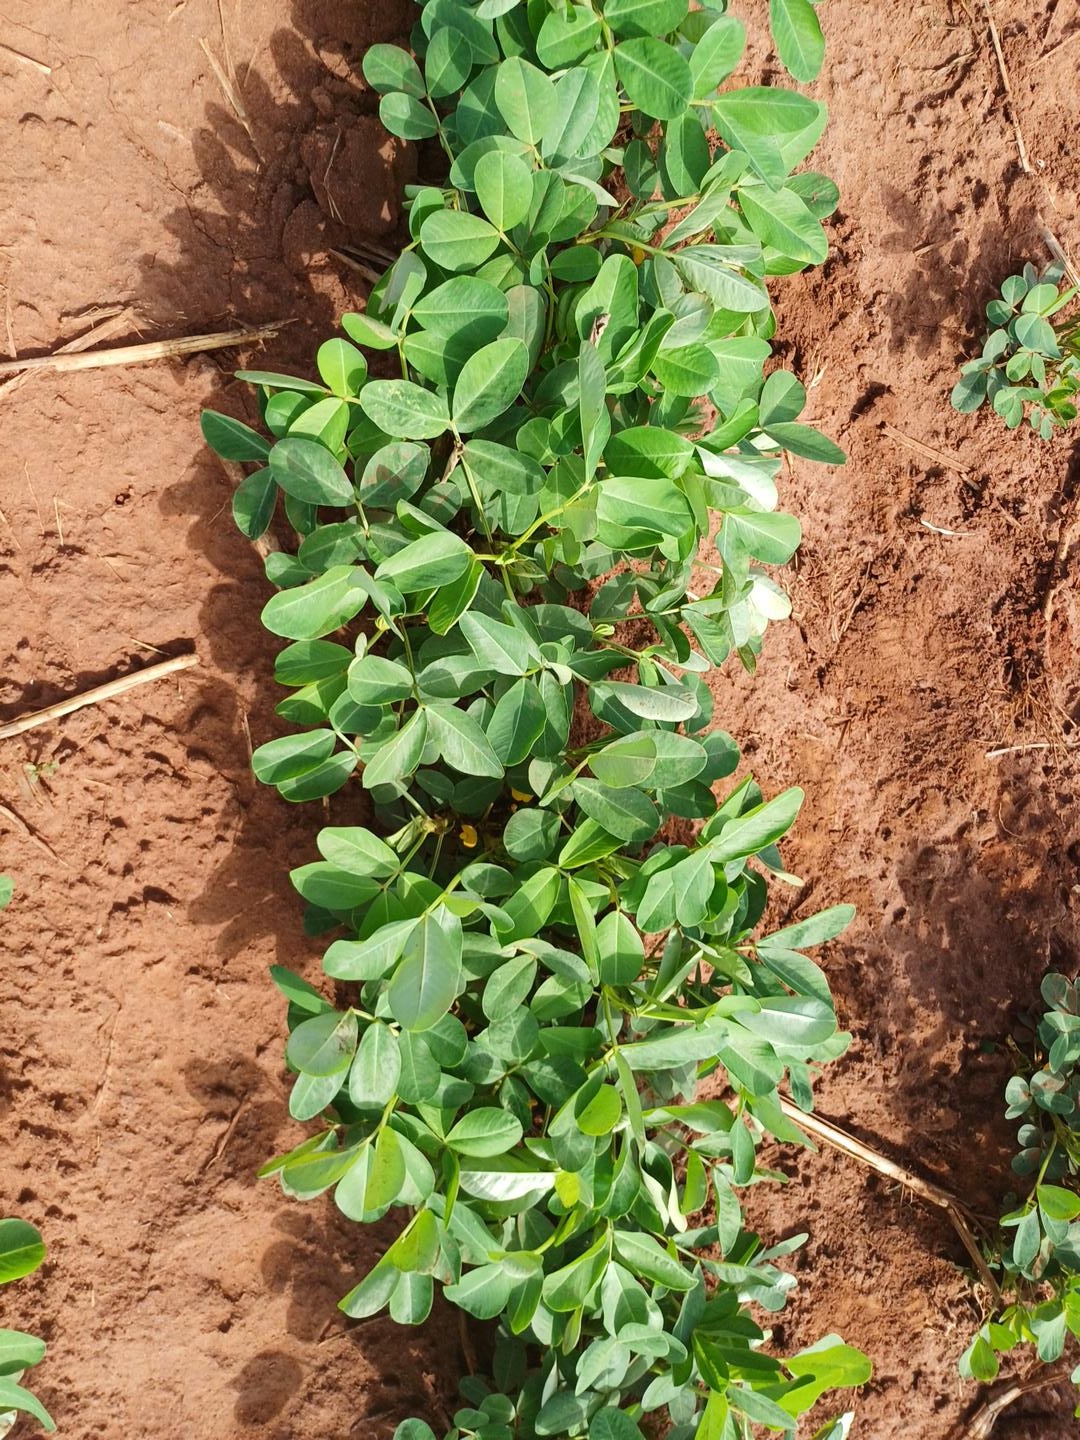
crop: groundnut
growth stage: flowering
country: Kenya
